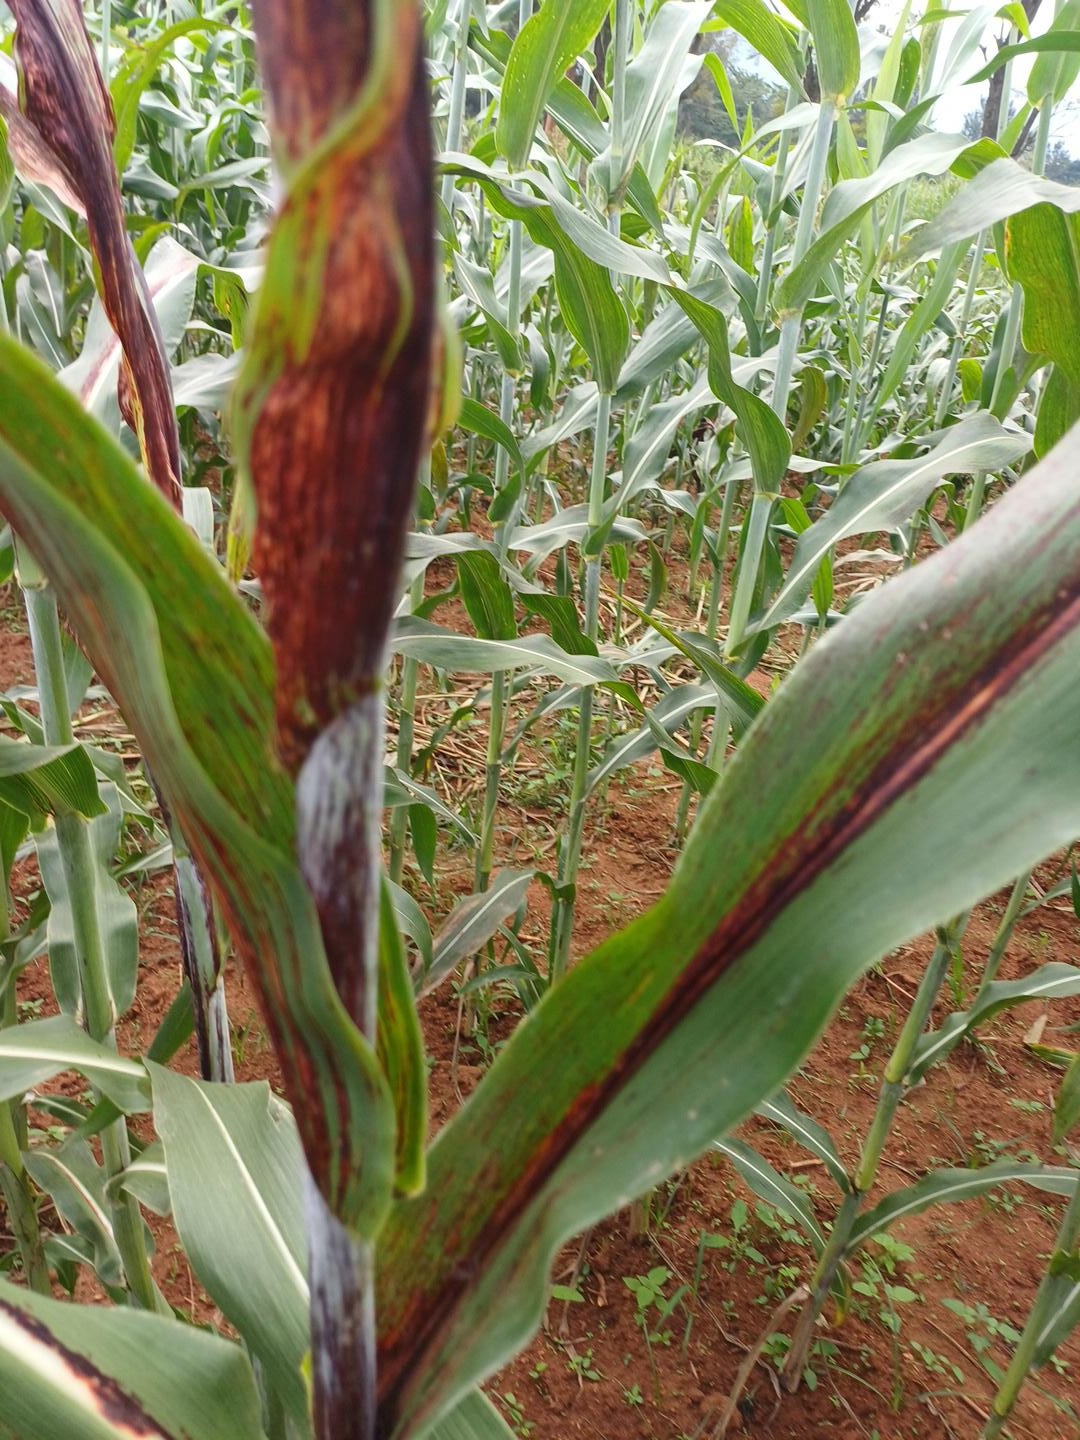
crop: sorghum
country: Kenya
